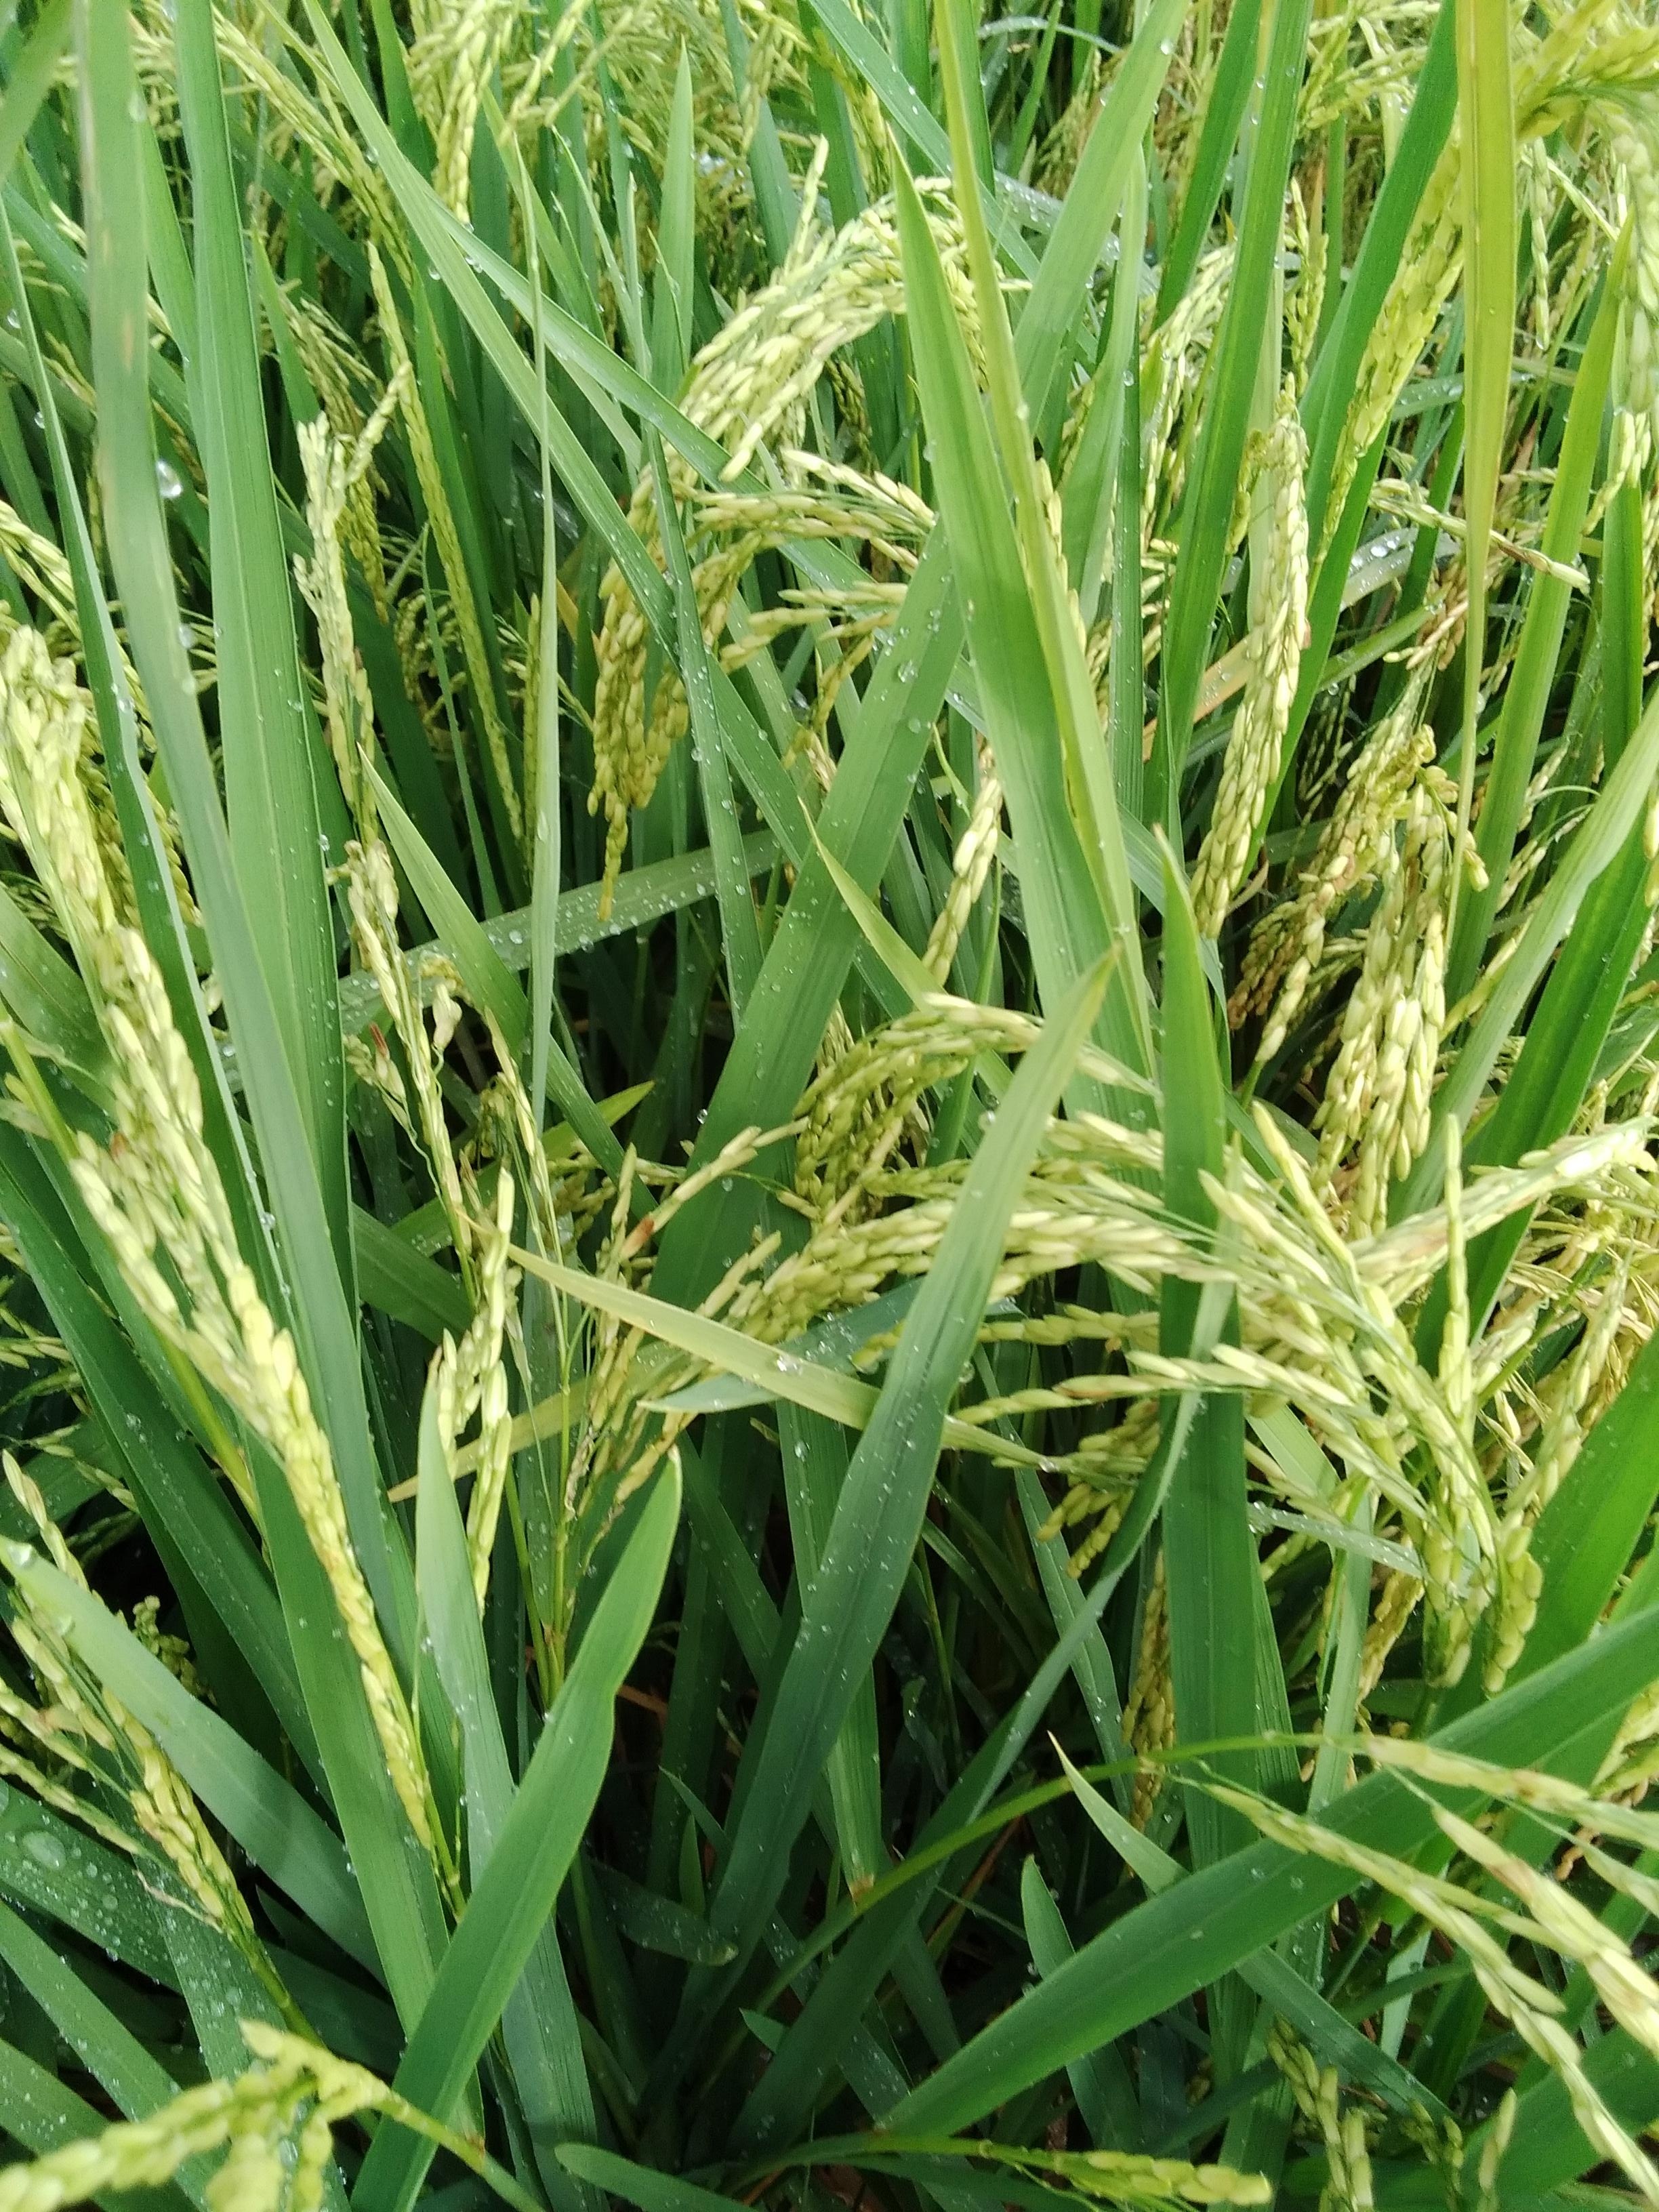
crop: rice
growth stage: ripening
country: Nigeria
